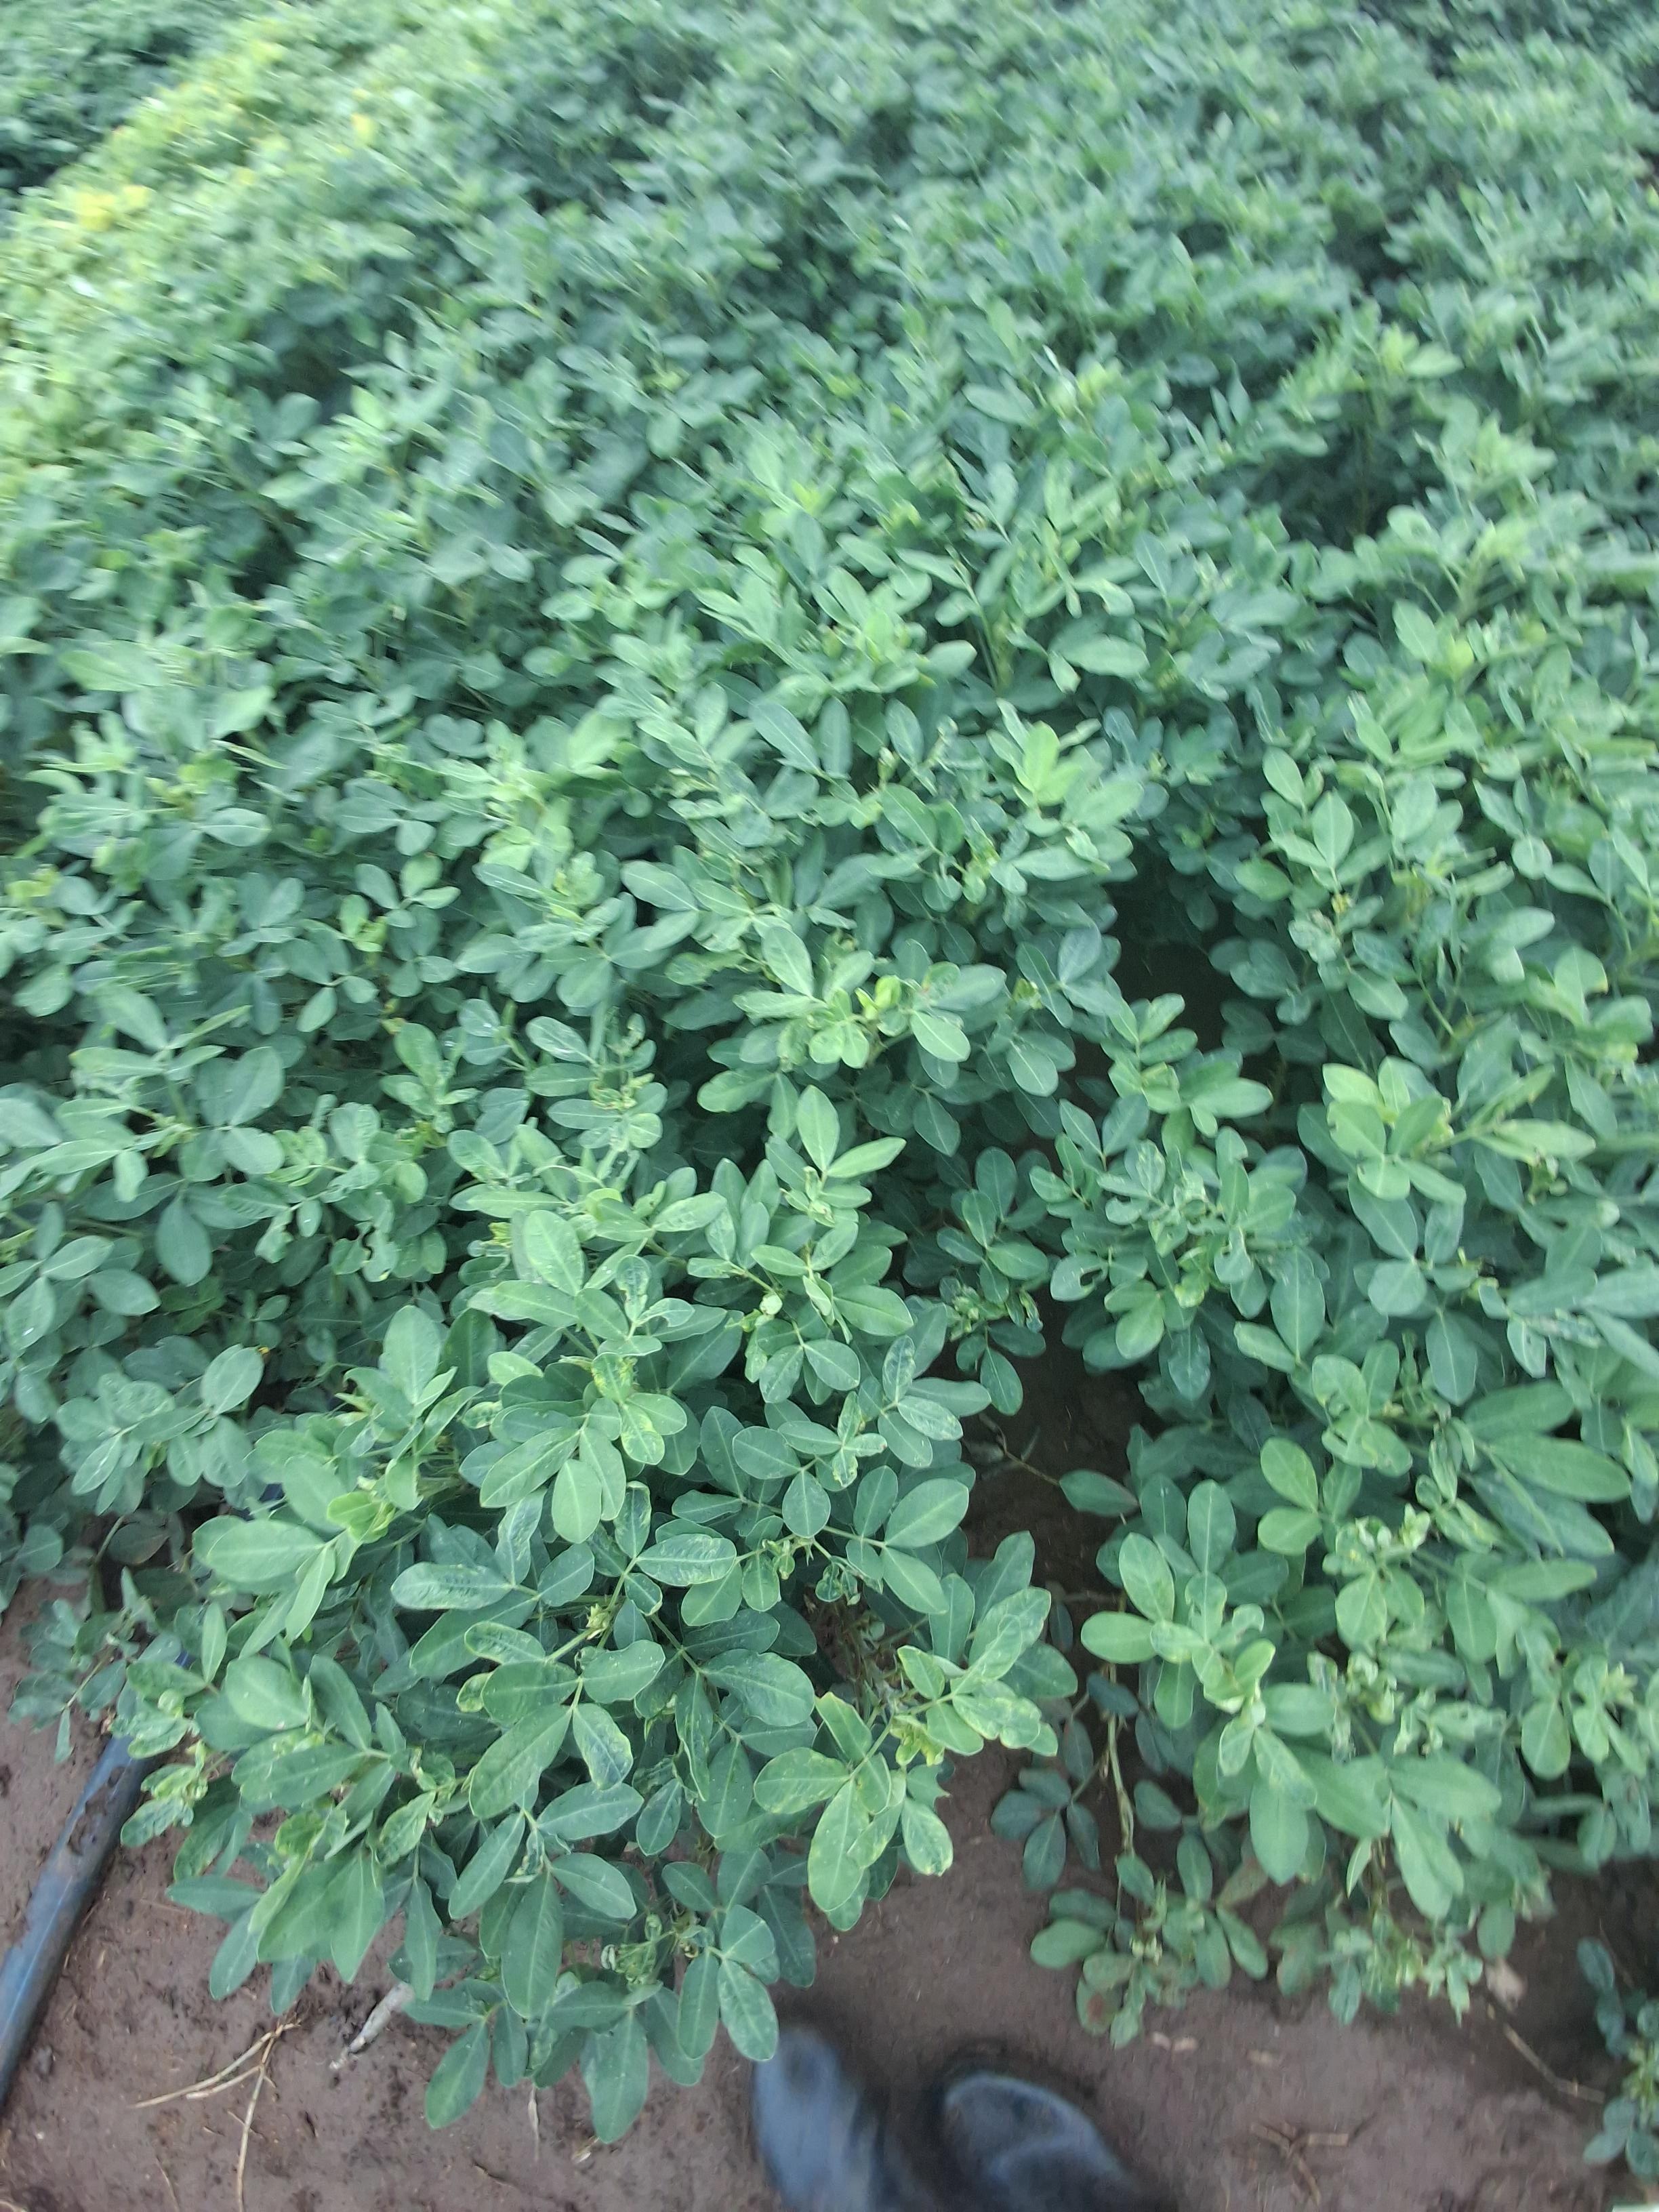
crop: groundnut
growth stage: pegging
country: Kenya
